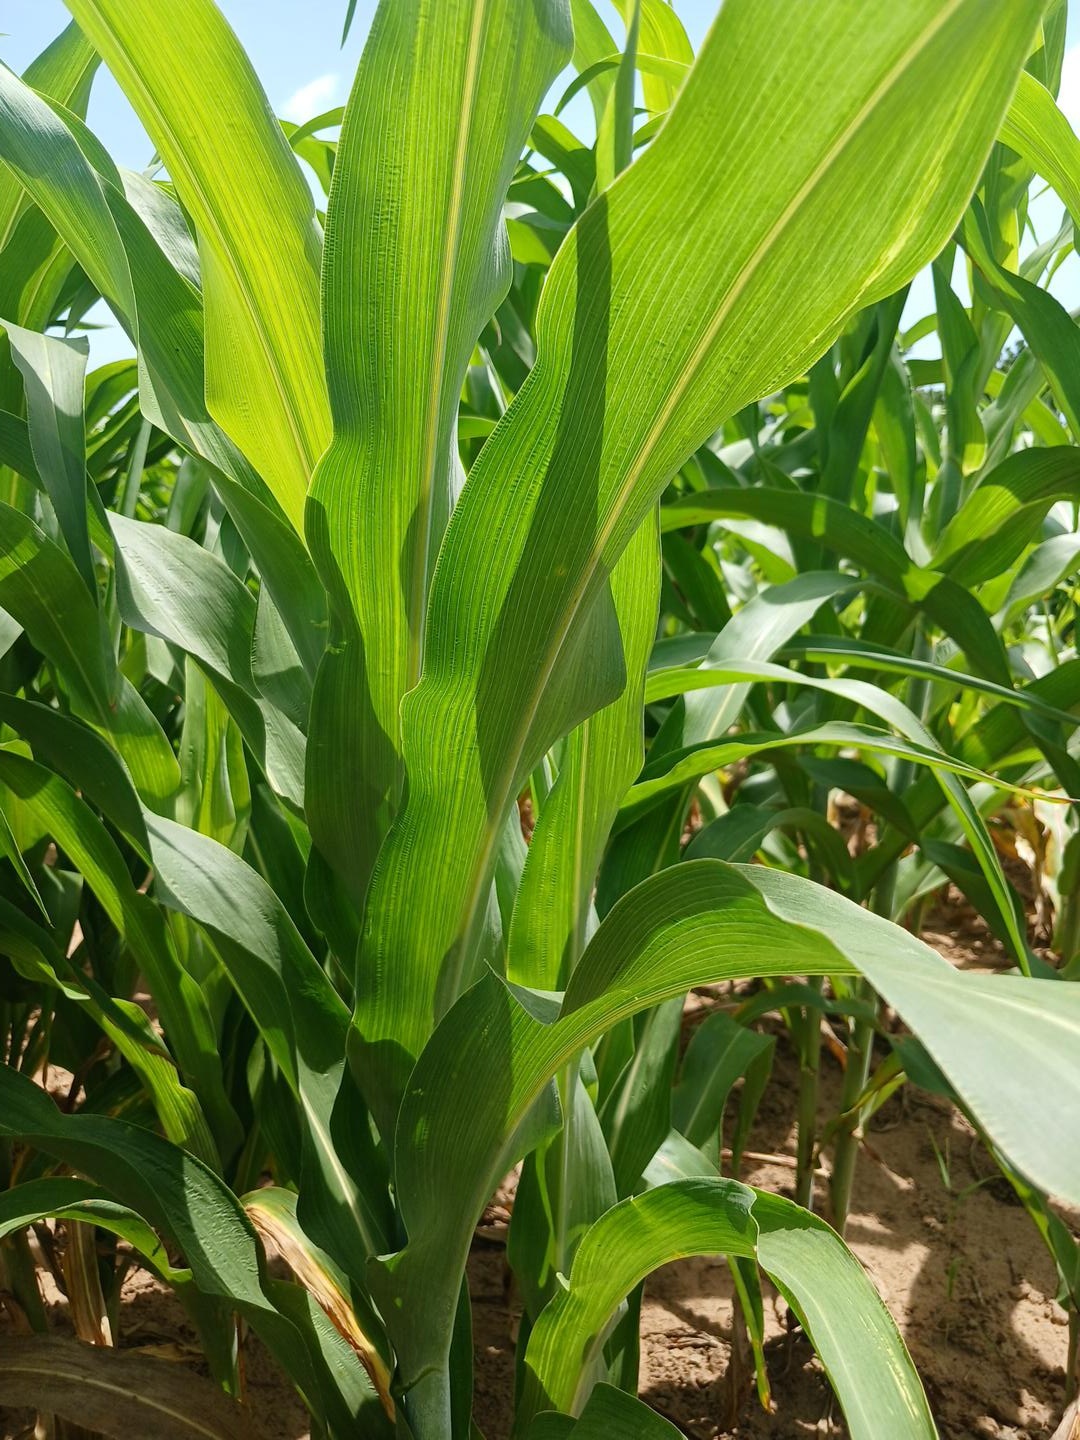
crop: sorghum
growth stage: vegetative
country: Senegal
